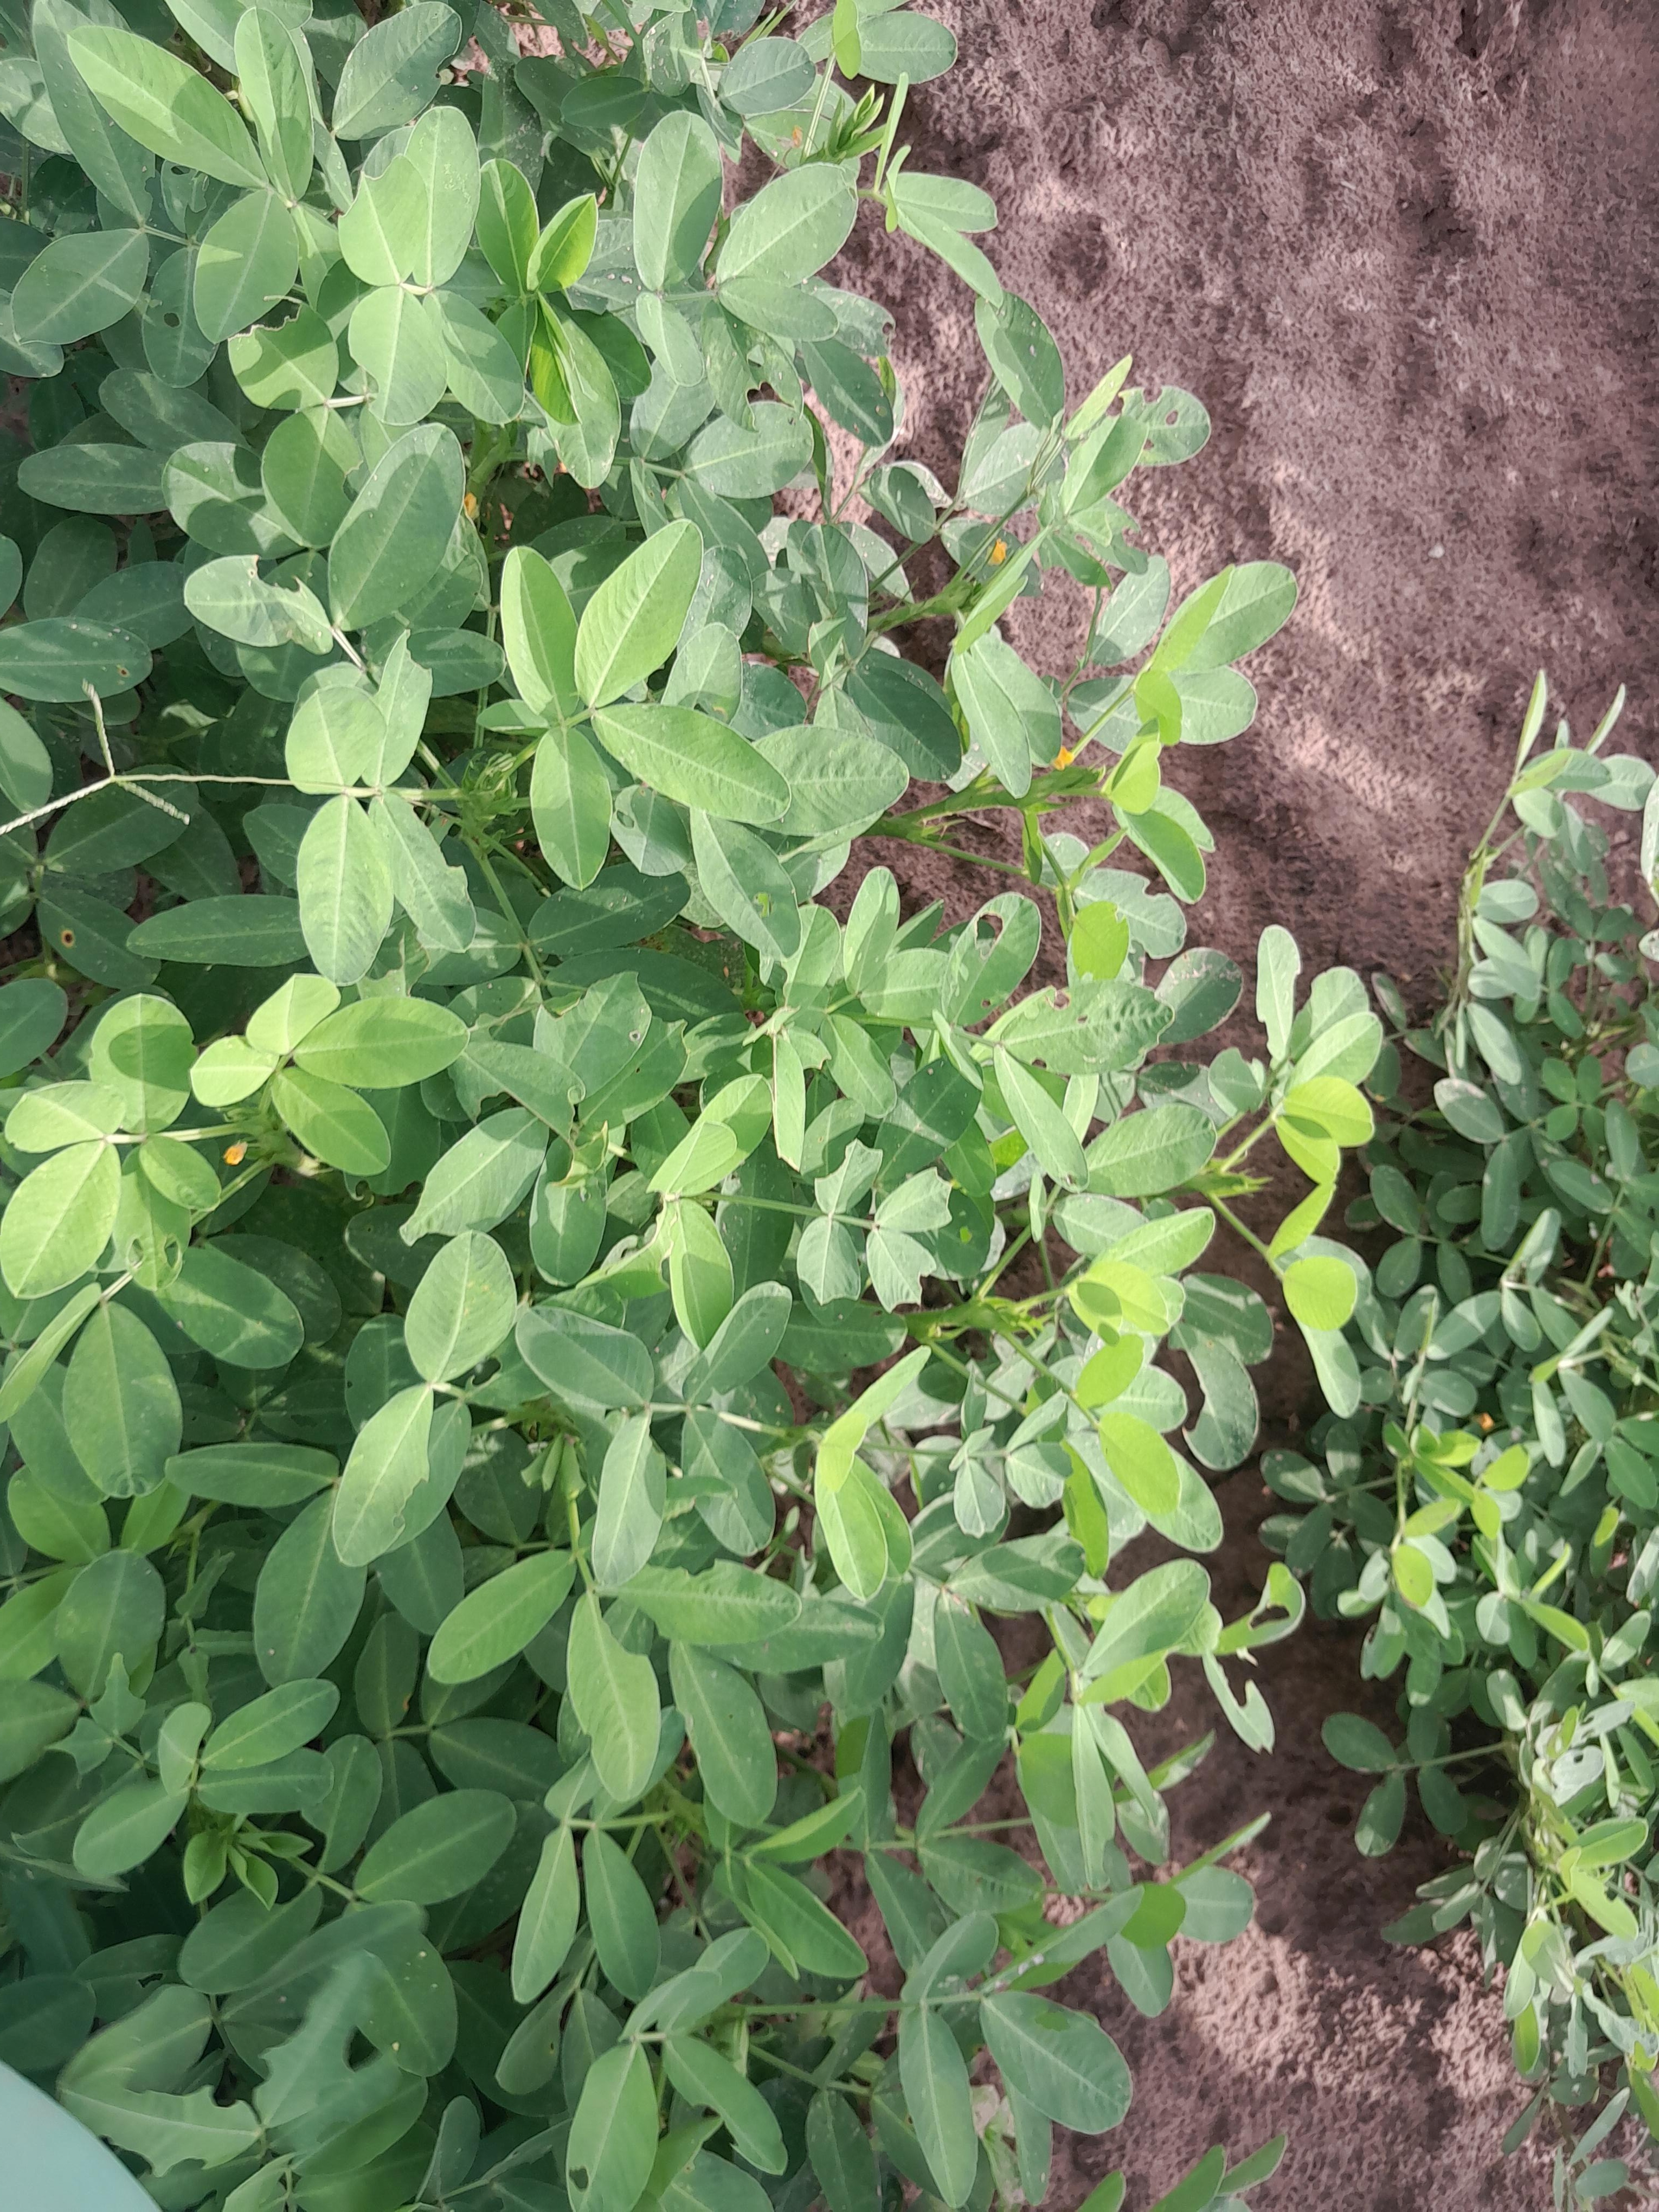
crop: groundnut
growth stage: flowering
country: Senegal
